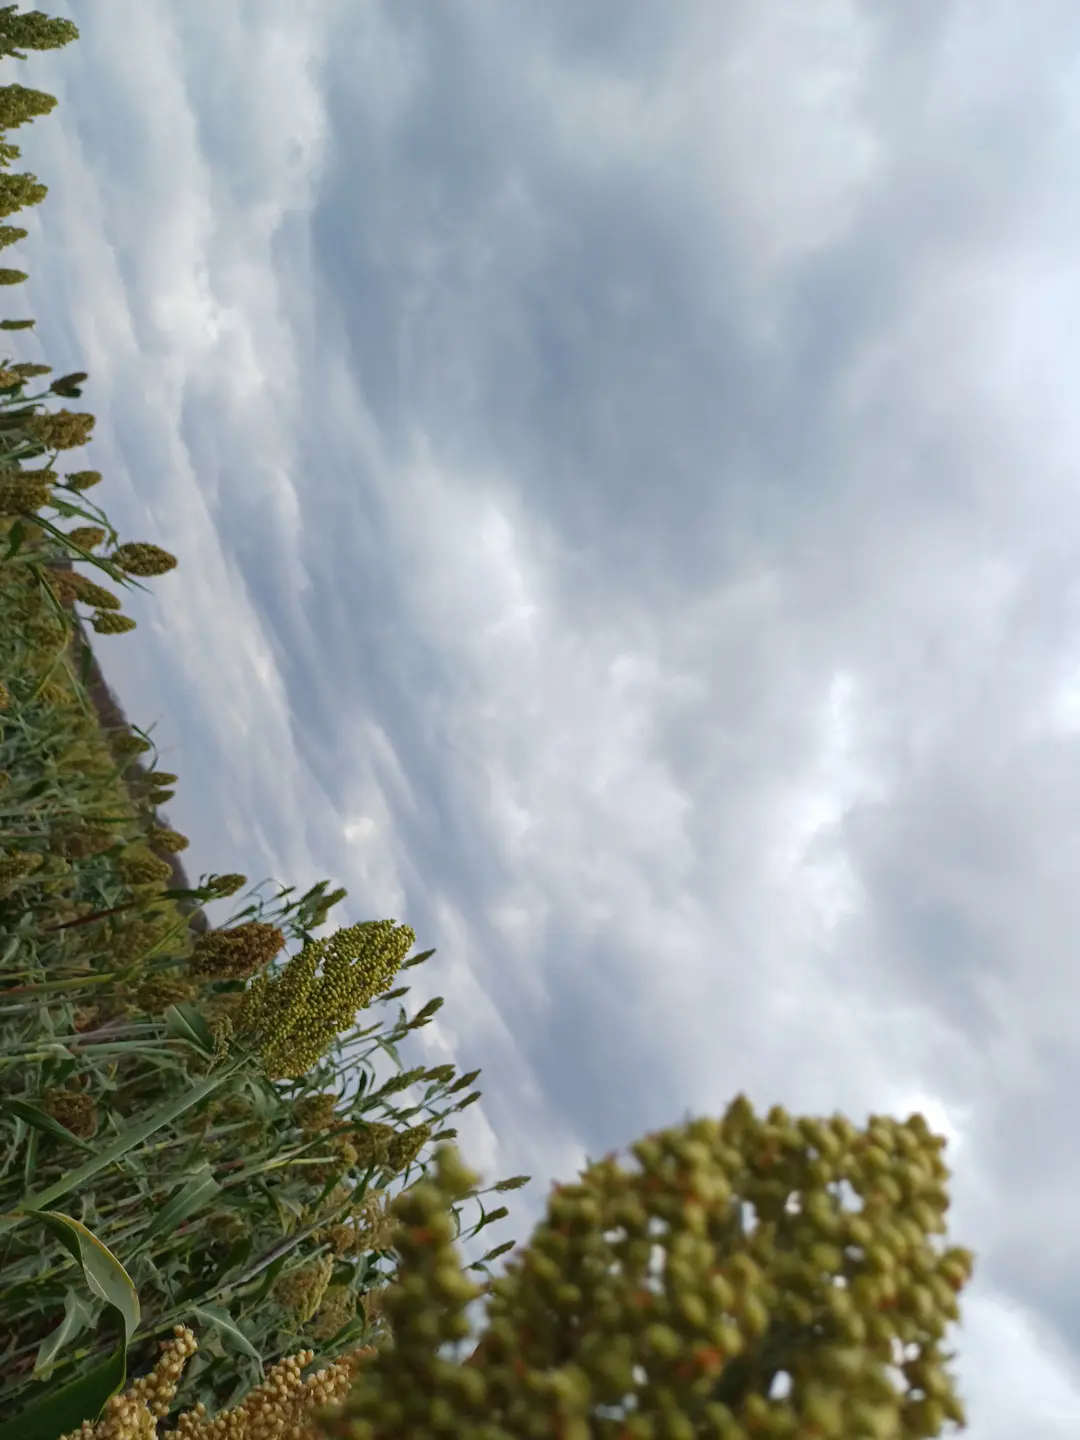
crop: sorghum
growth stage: filling grain
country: Kenya
